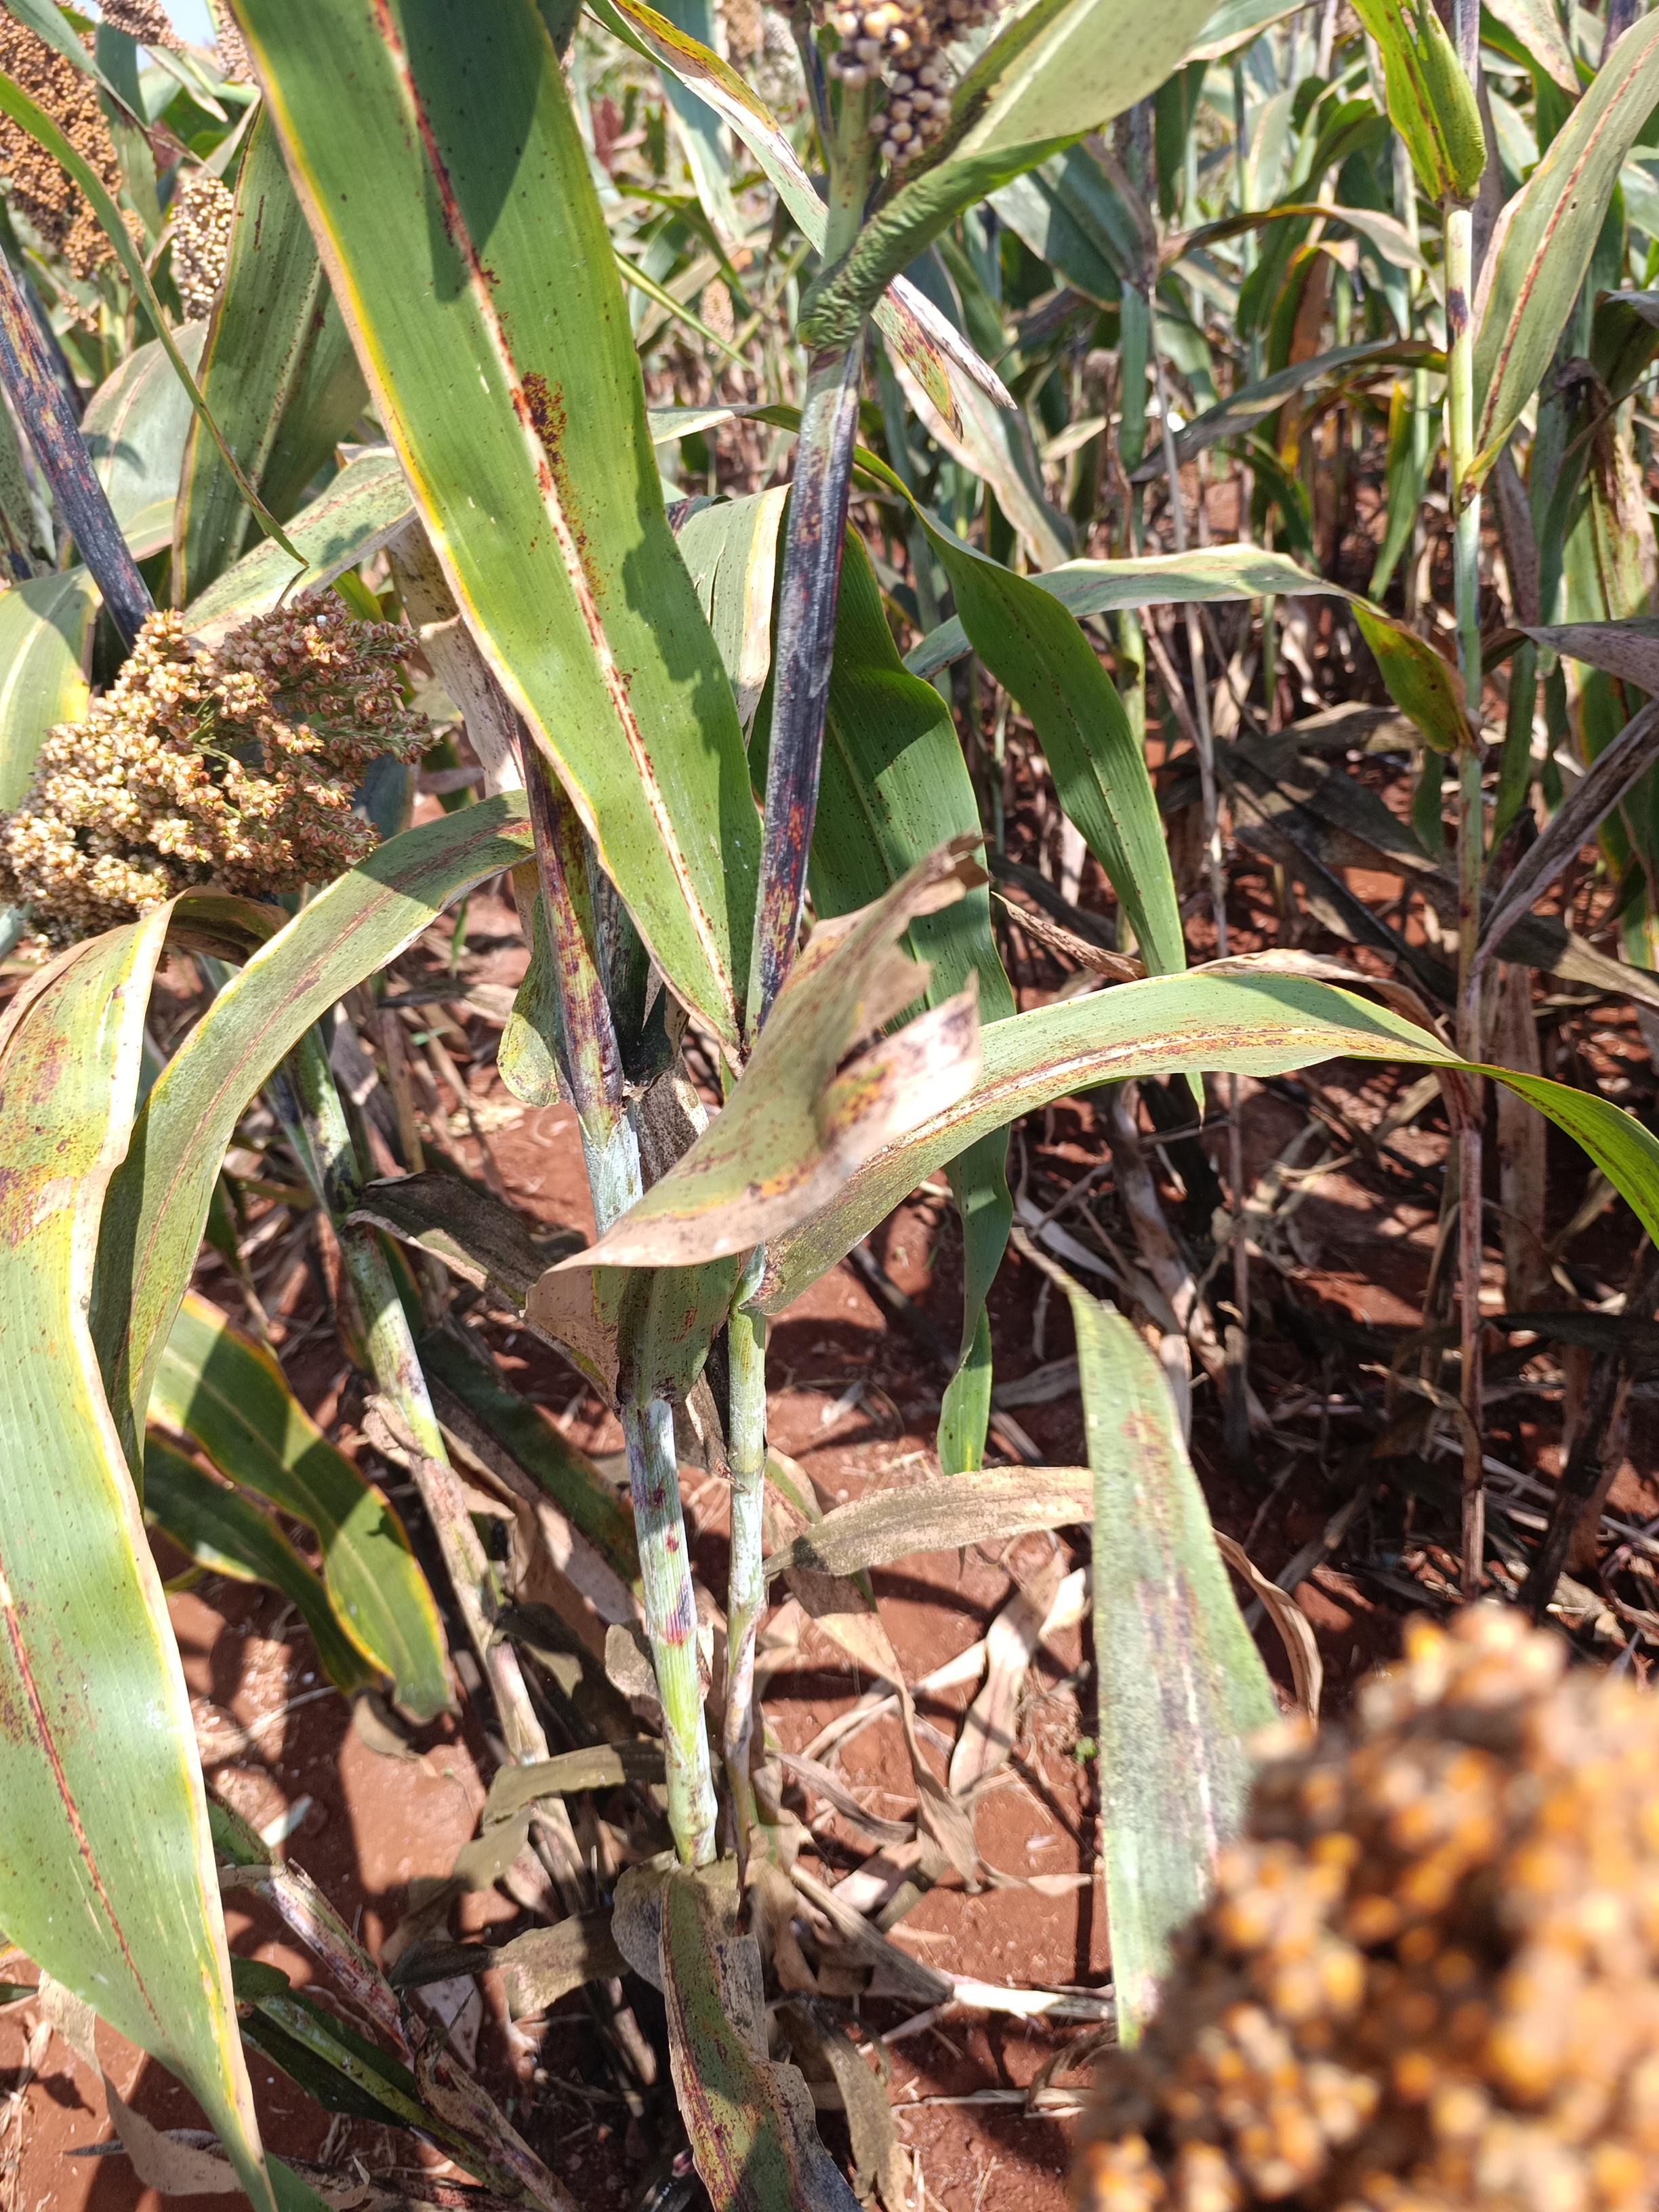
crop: sorghum
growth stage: maturity
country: Kenya
